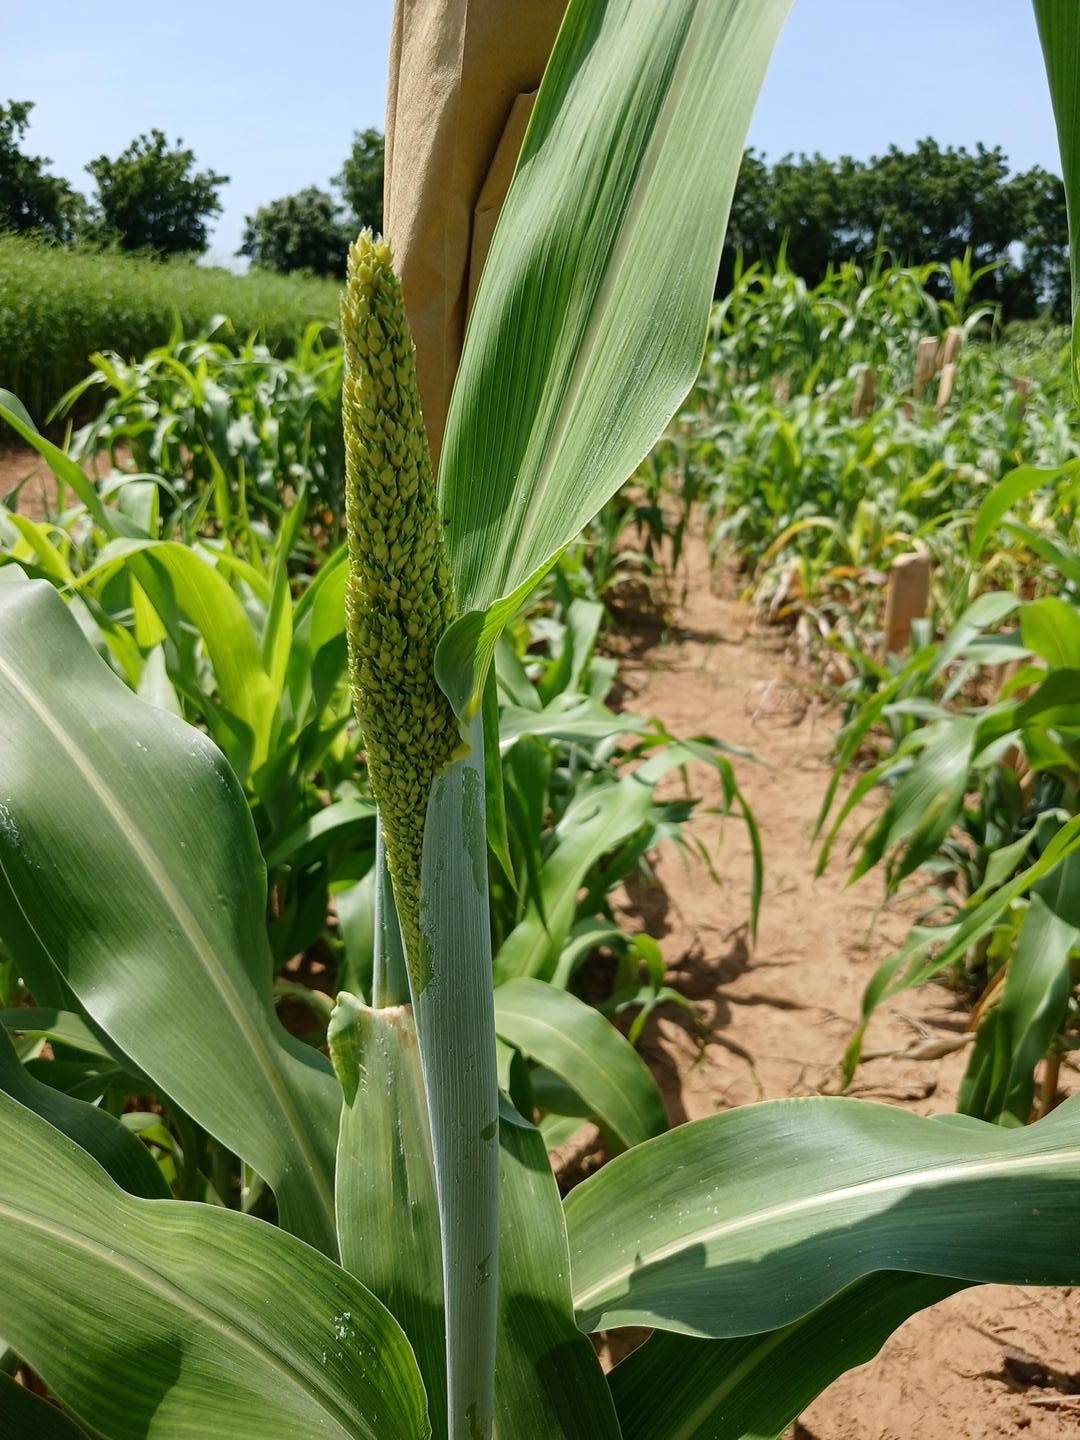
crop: sorghum
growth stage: heading tuber
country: Senegal
